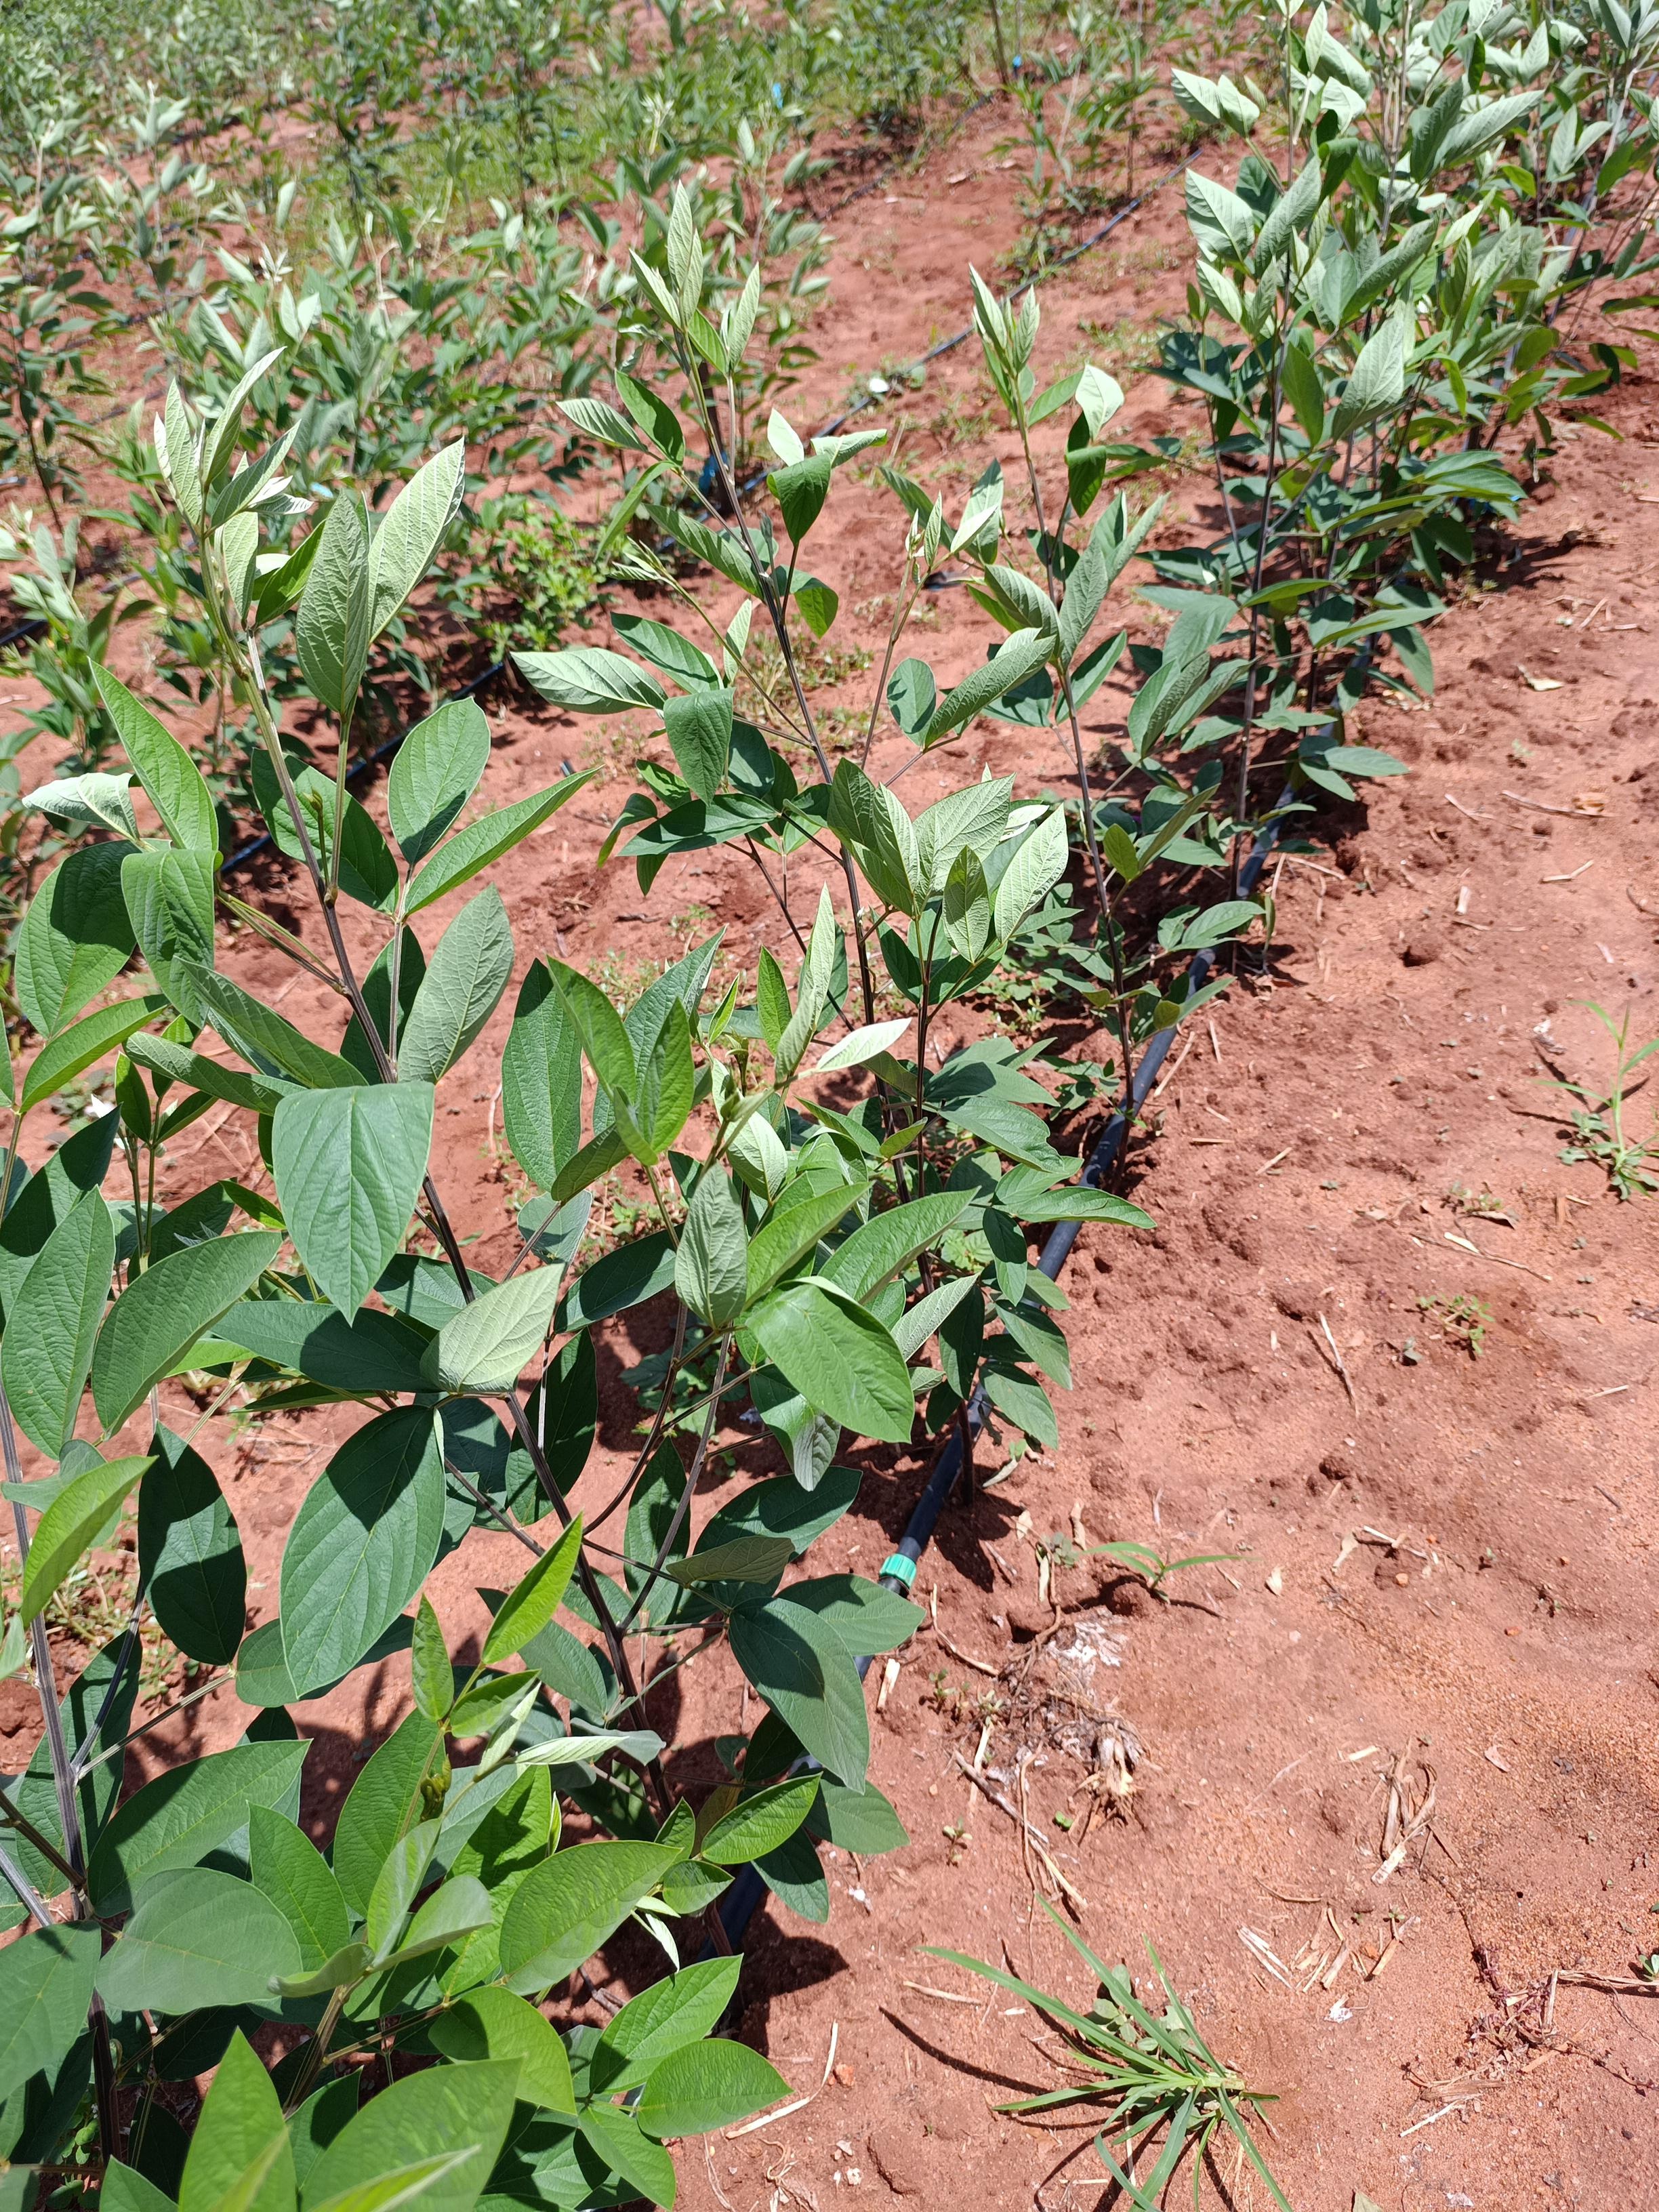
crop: pigeonpea
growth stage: vegetative
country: Kenya
